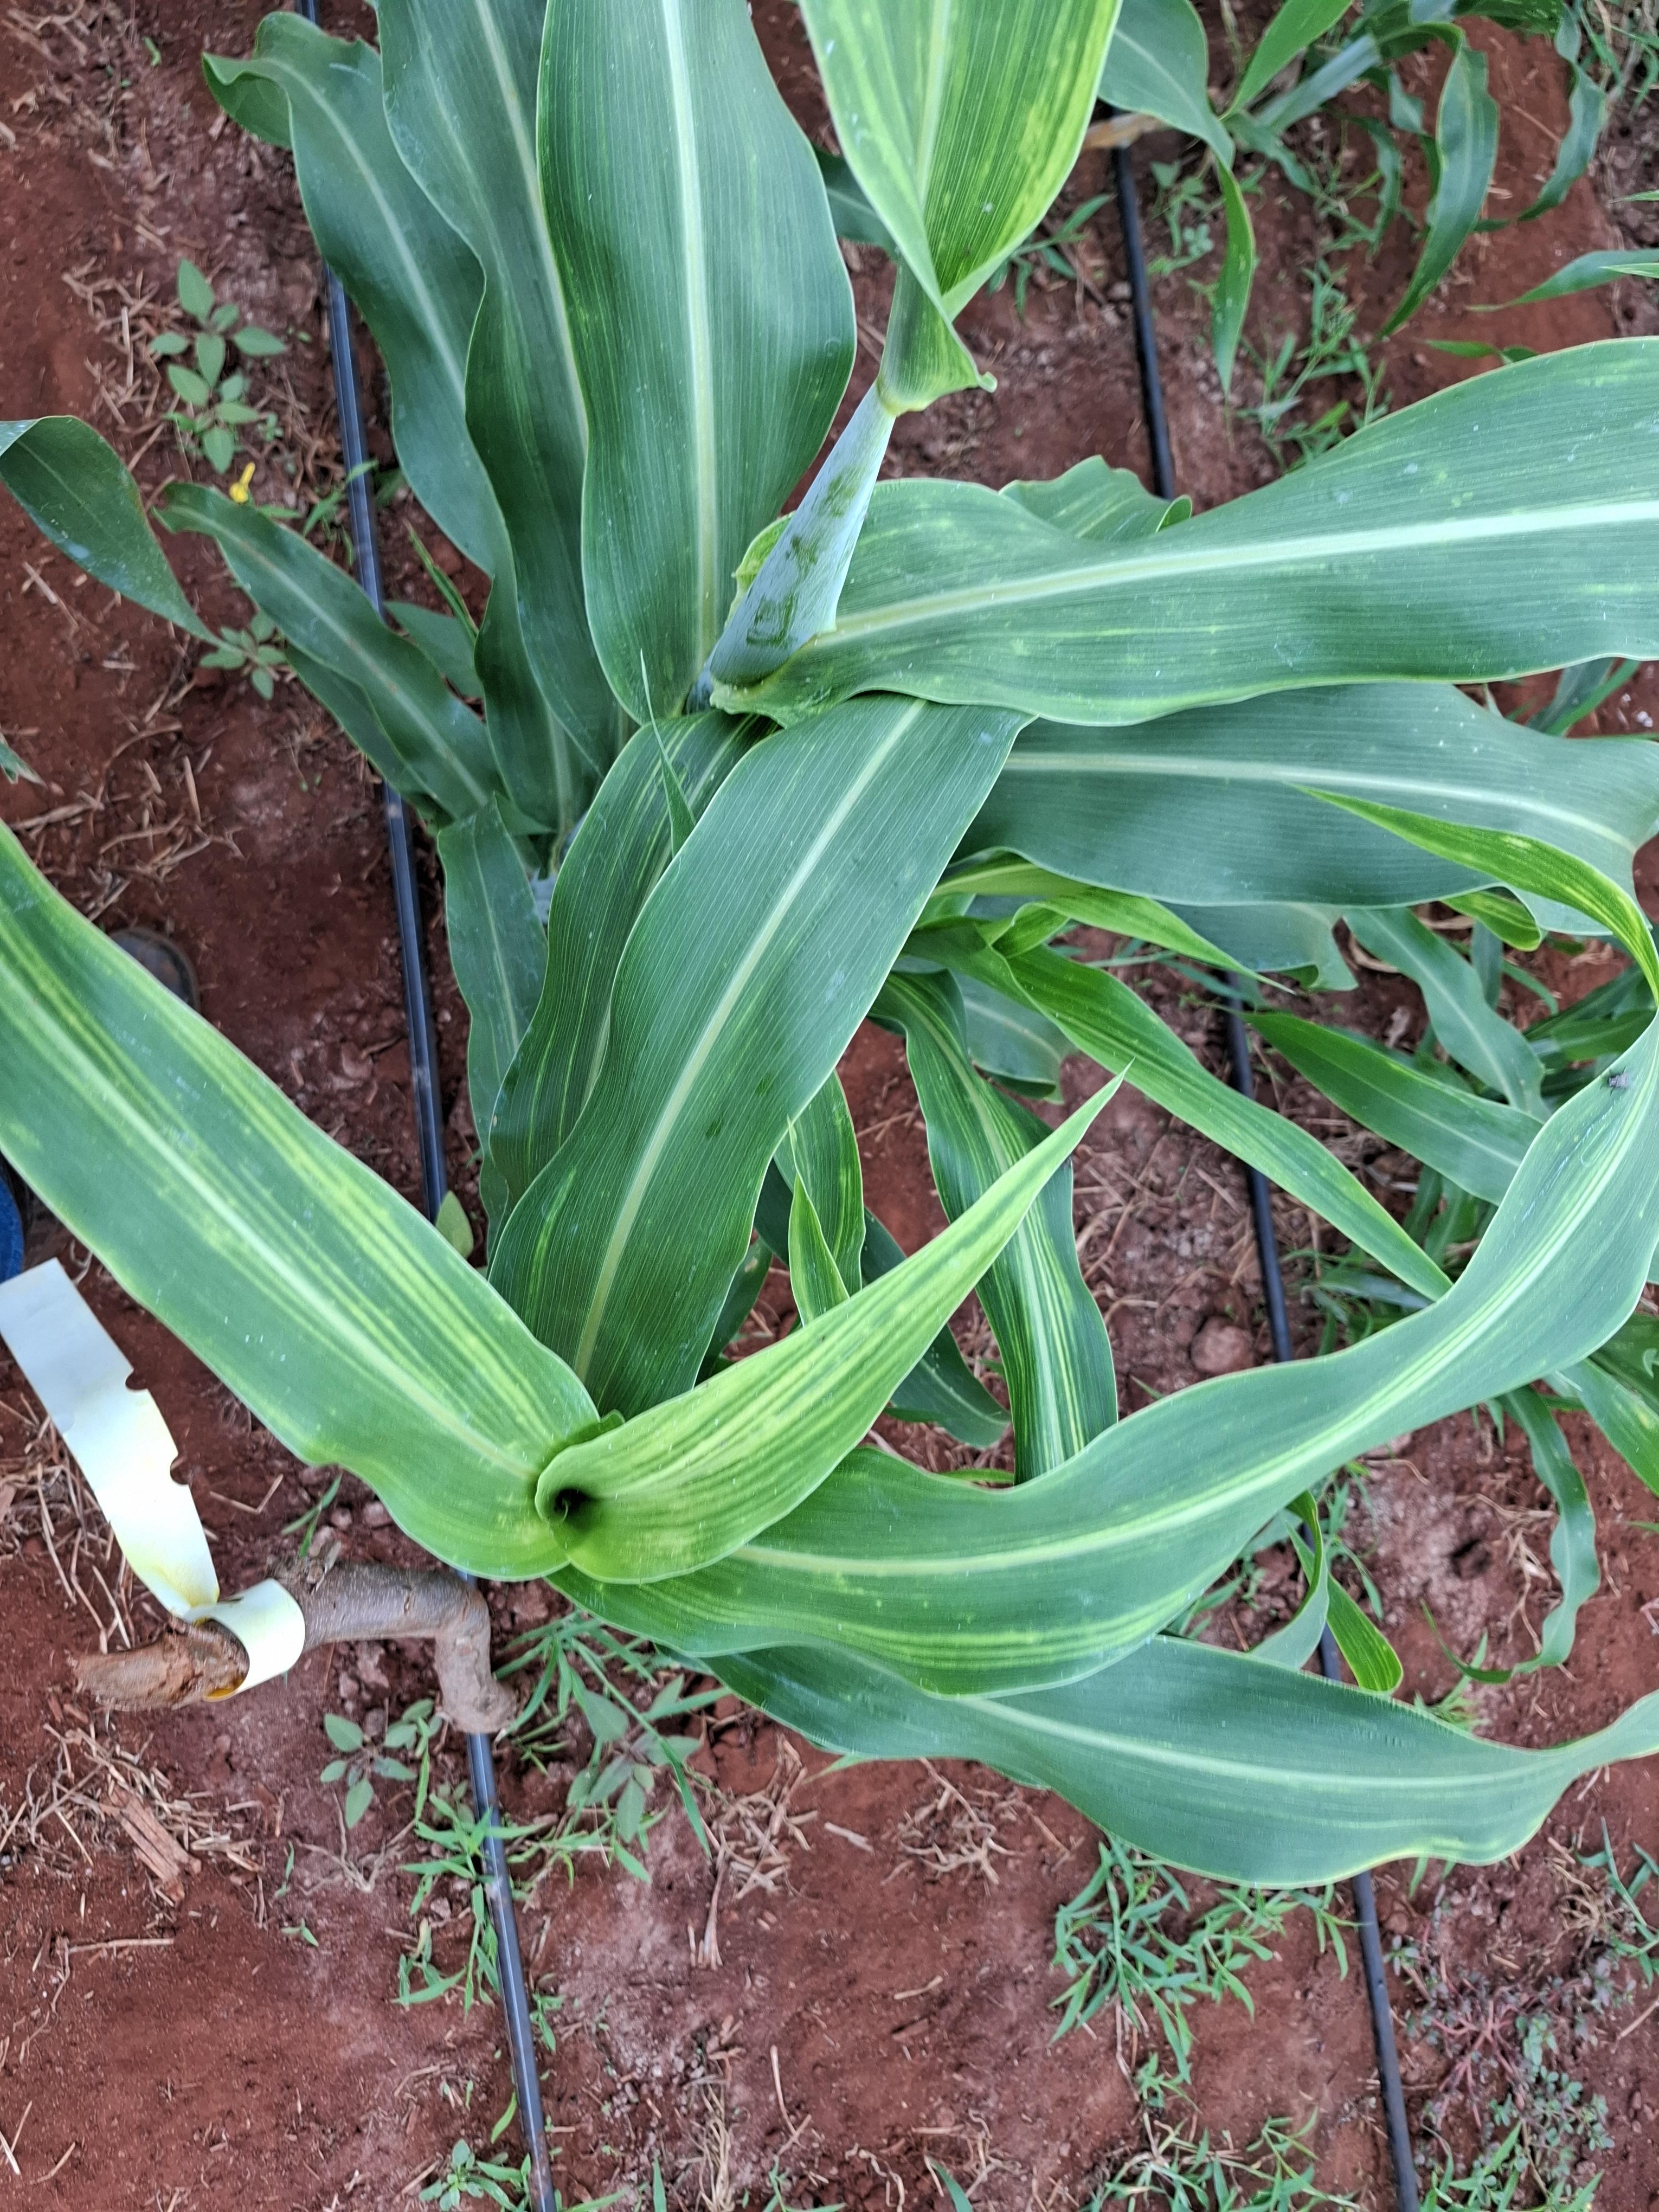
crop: sorghum
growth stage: vegetative
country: Kenya
